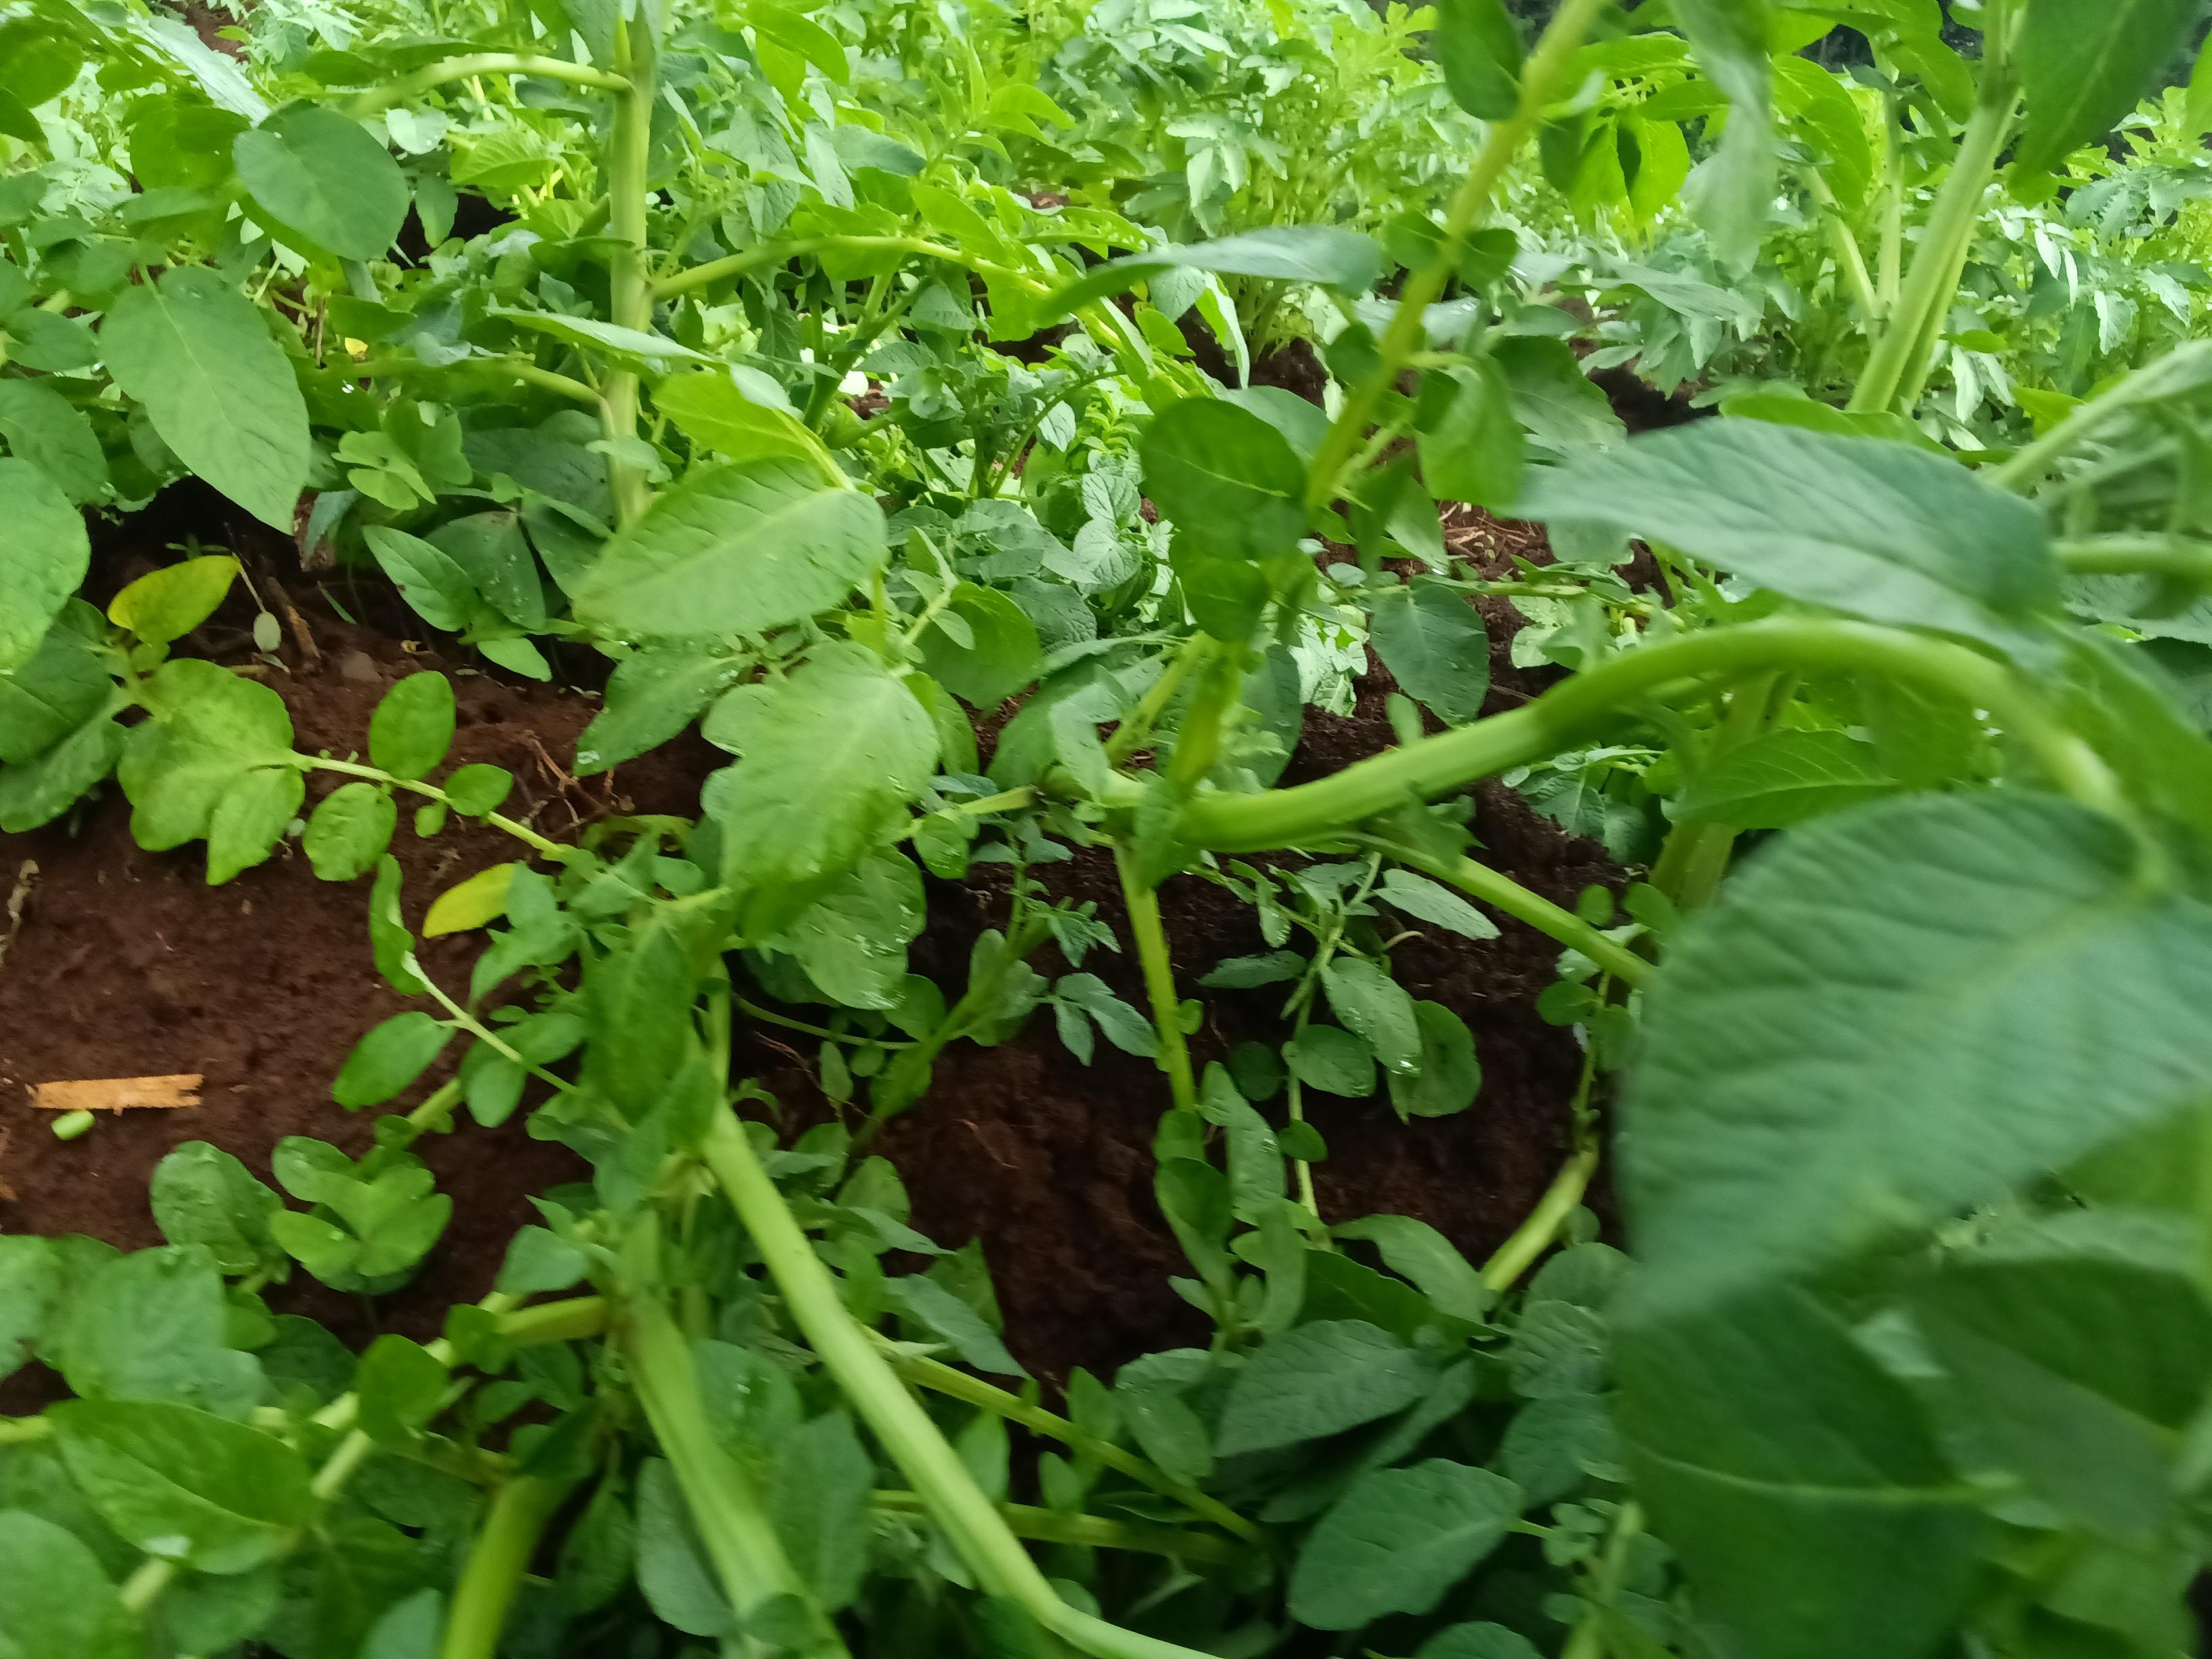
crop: potato
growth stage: vegetative
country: Kenya
